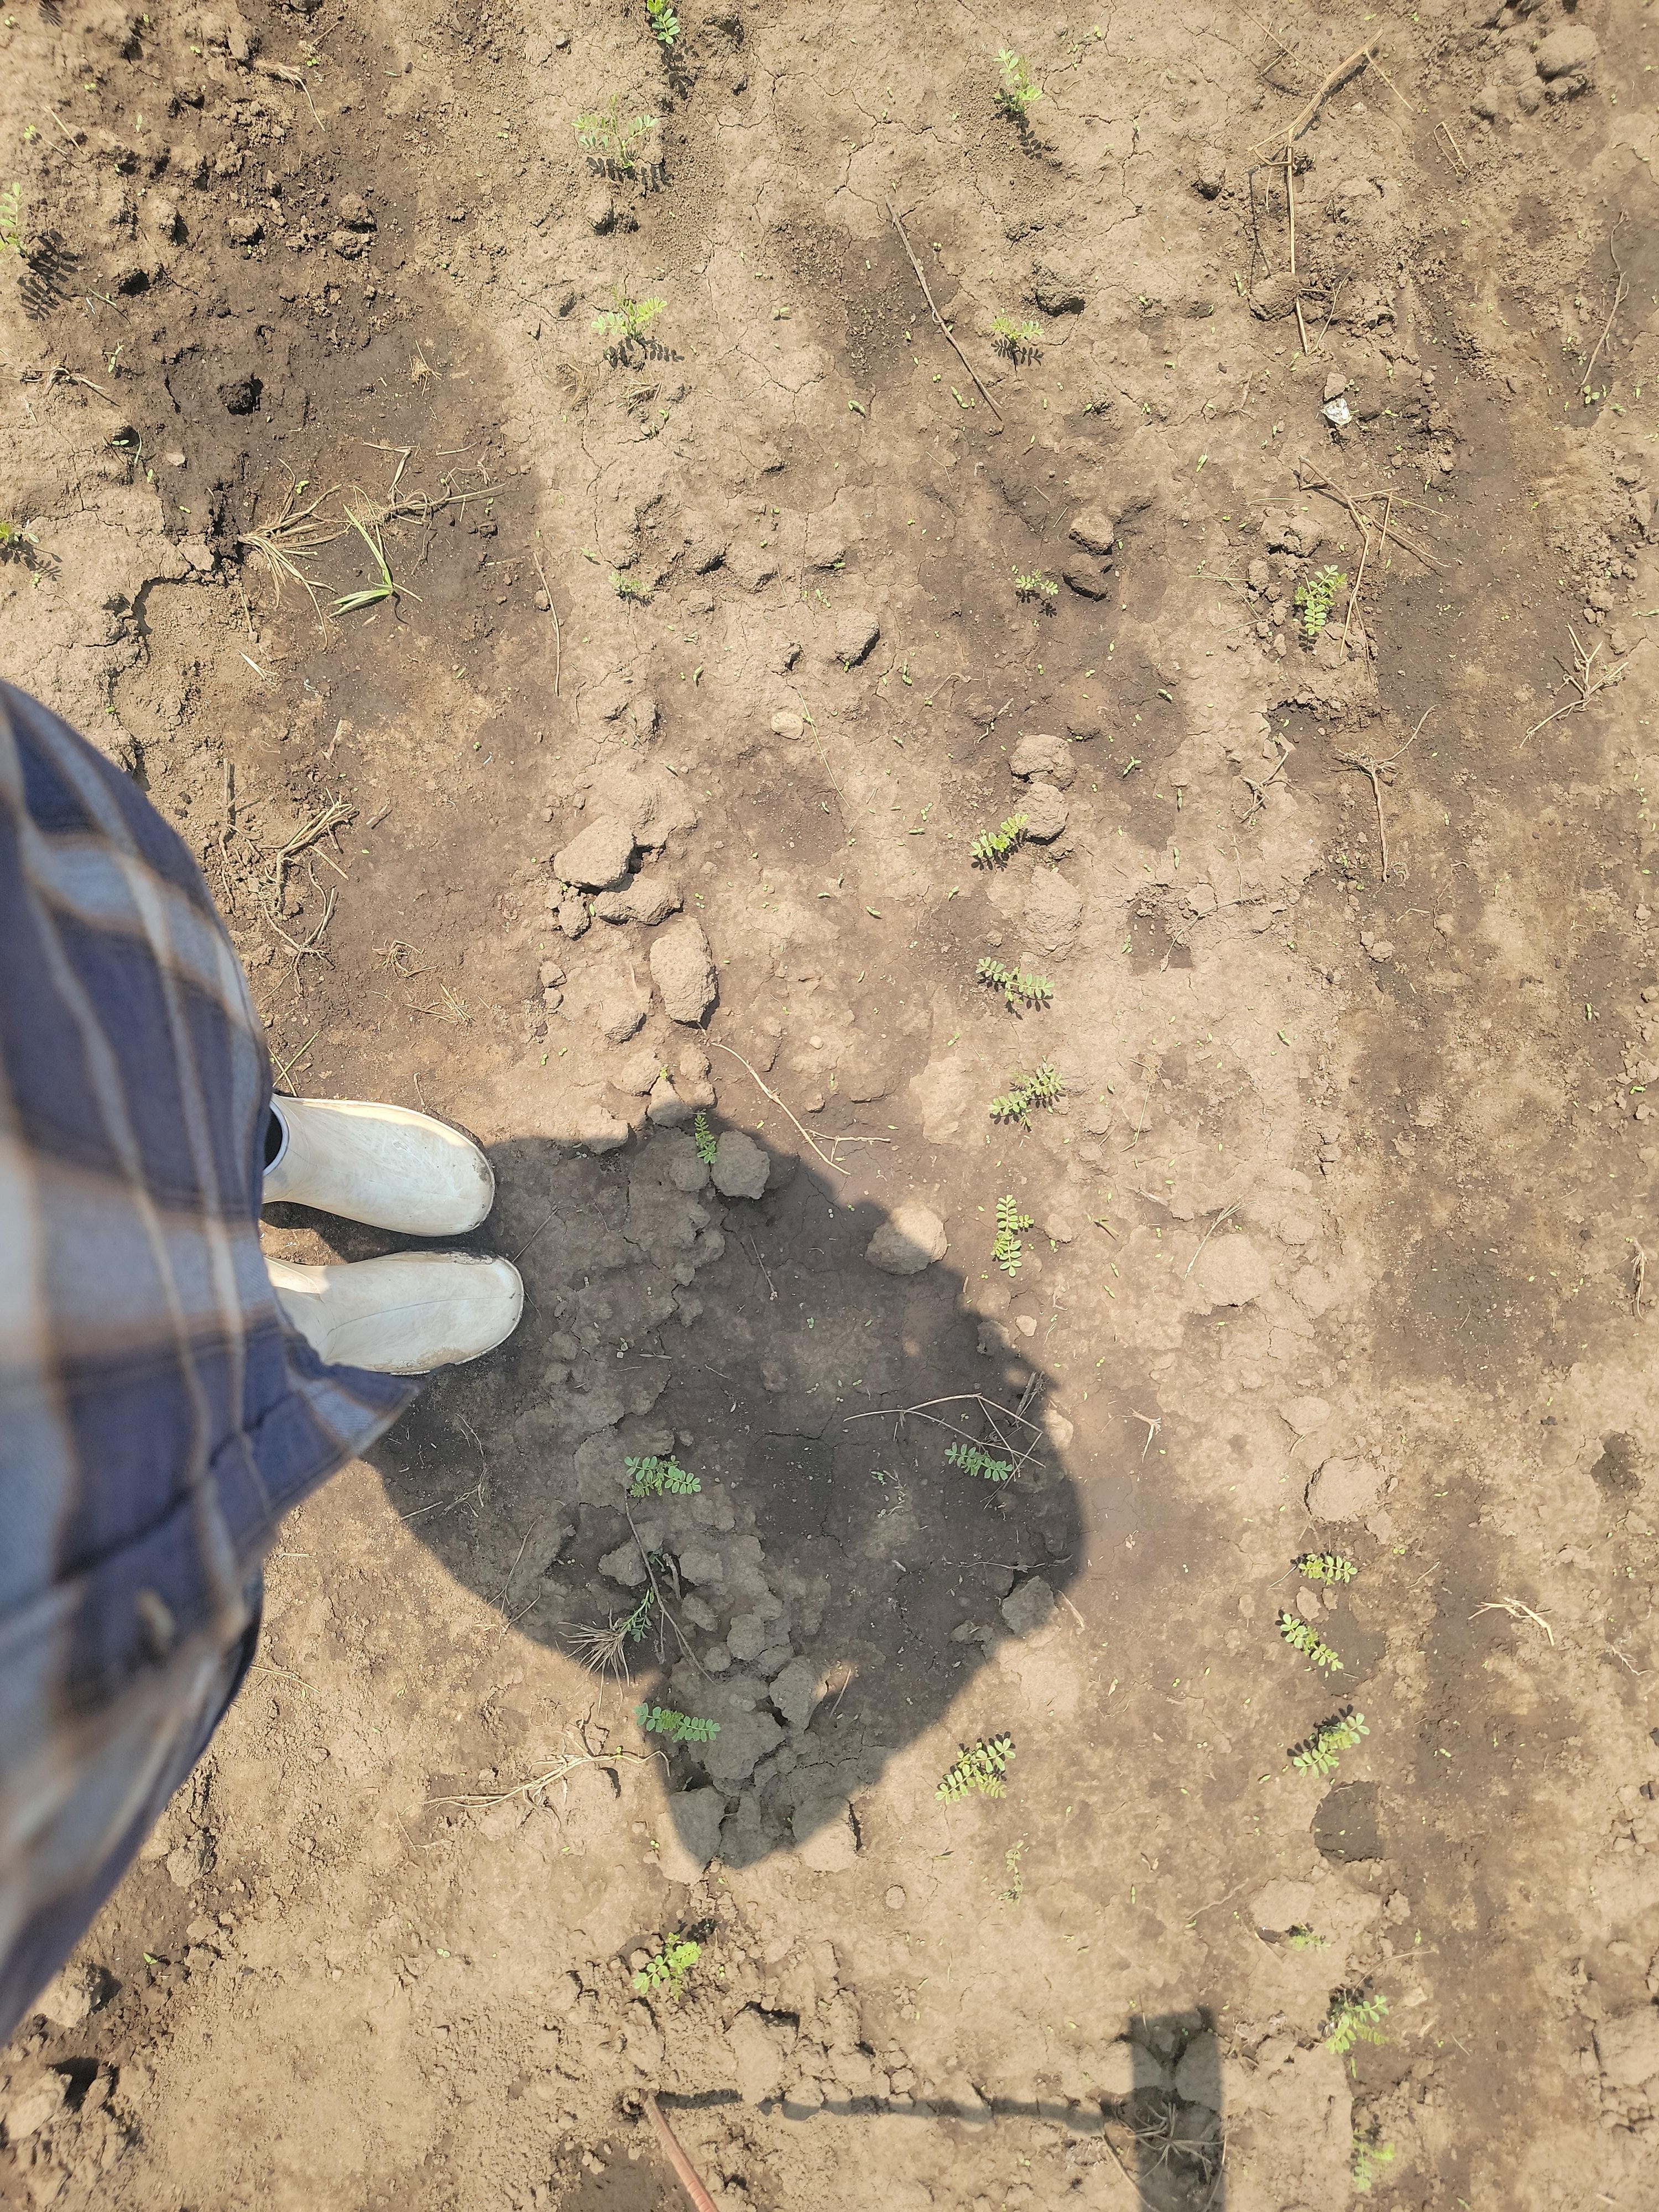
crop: chickpea
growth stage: emergence
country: Tanzania
